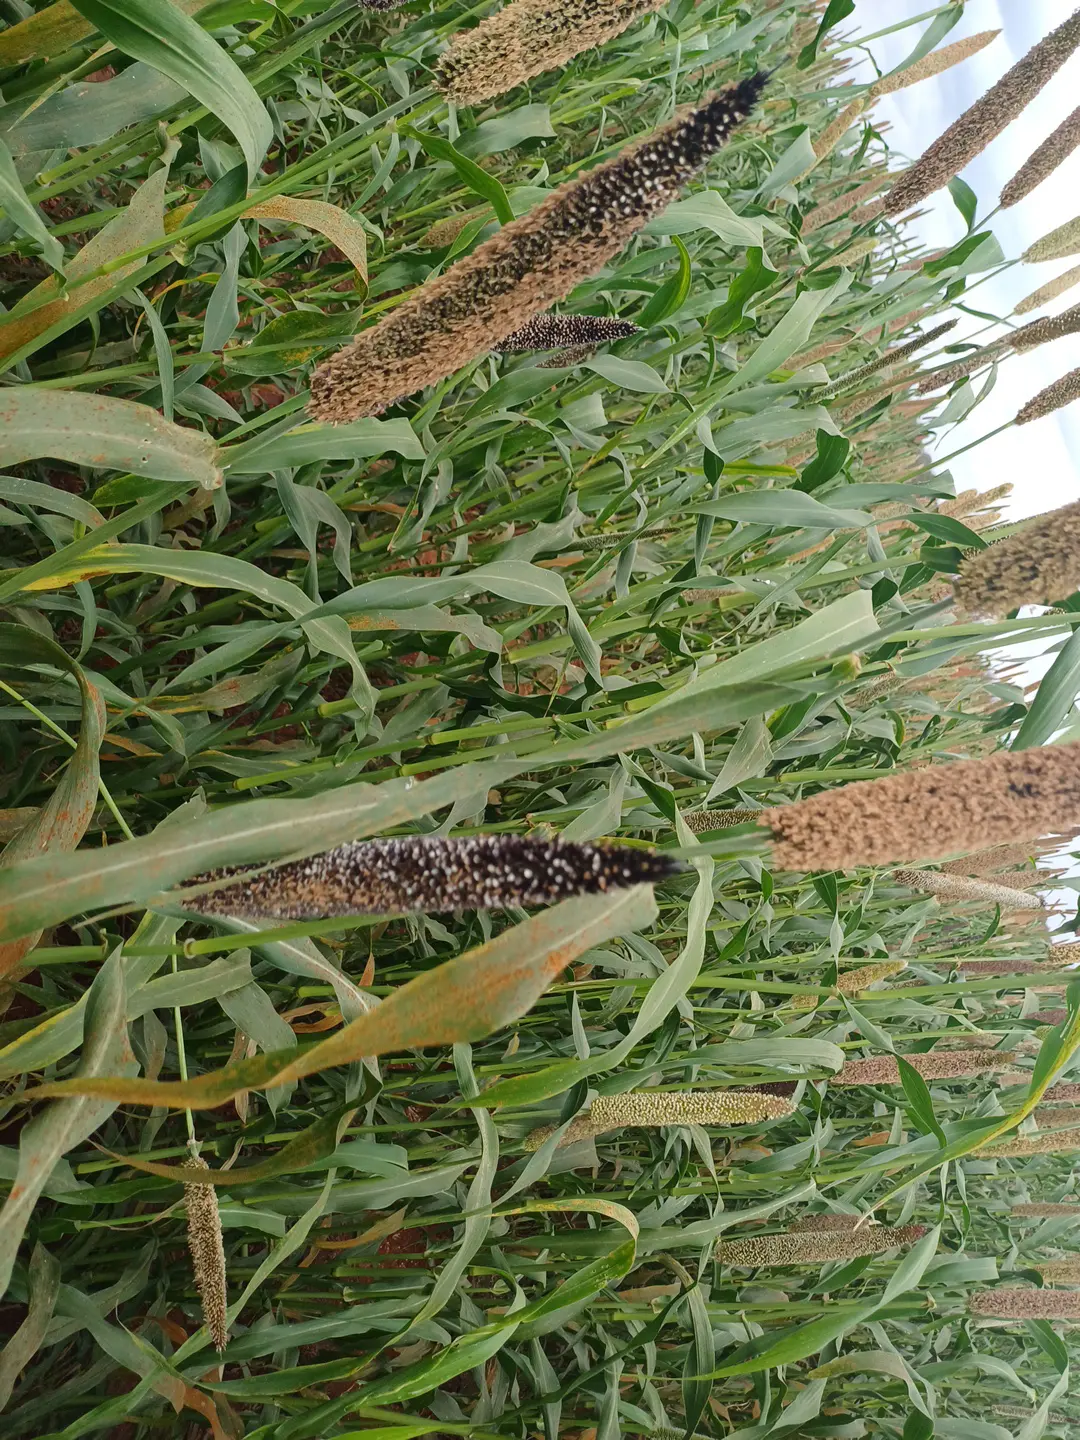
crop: pearl millet
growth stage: filling grain
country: Kenya
